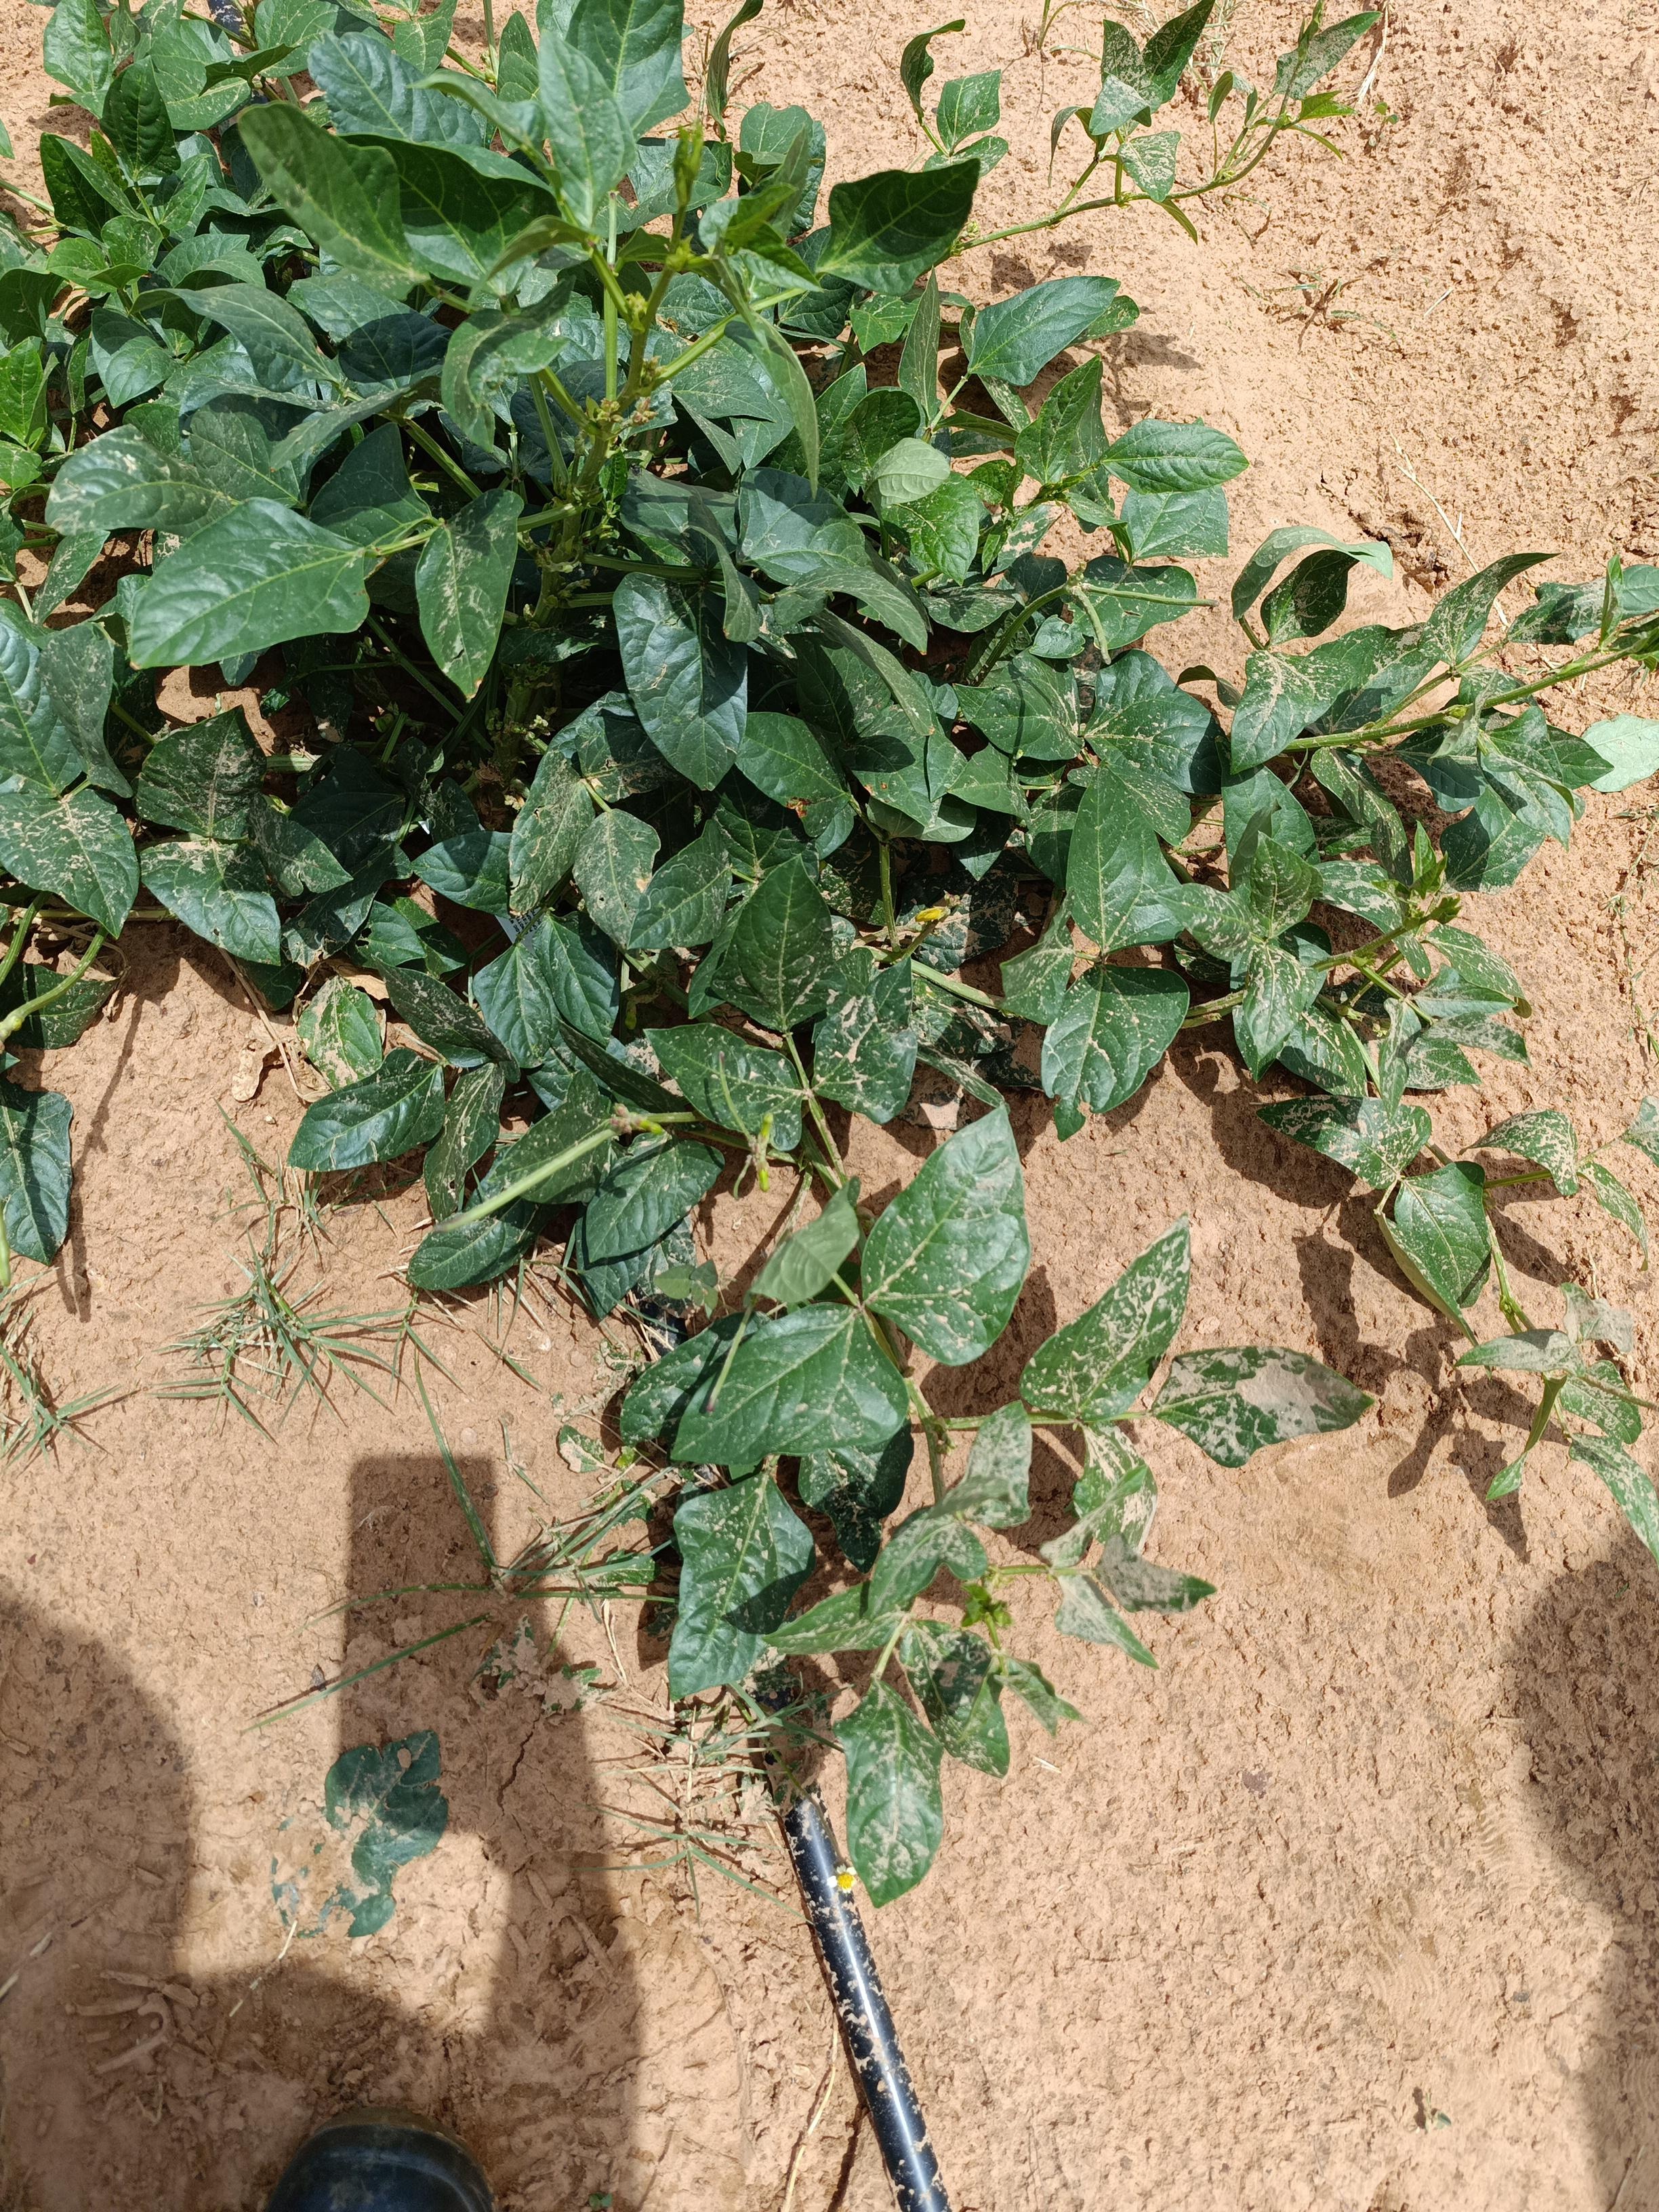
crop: cowpea
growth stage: flowering
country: Nigeria
